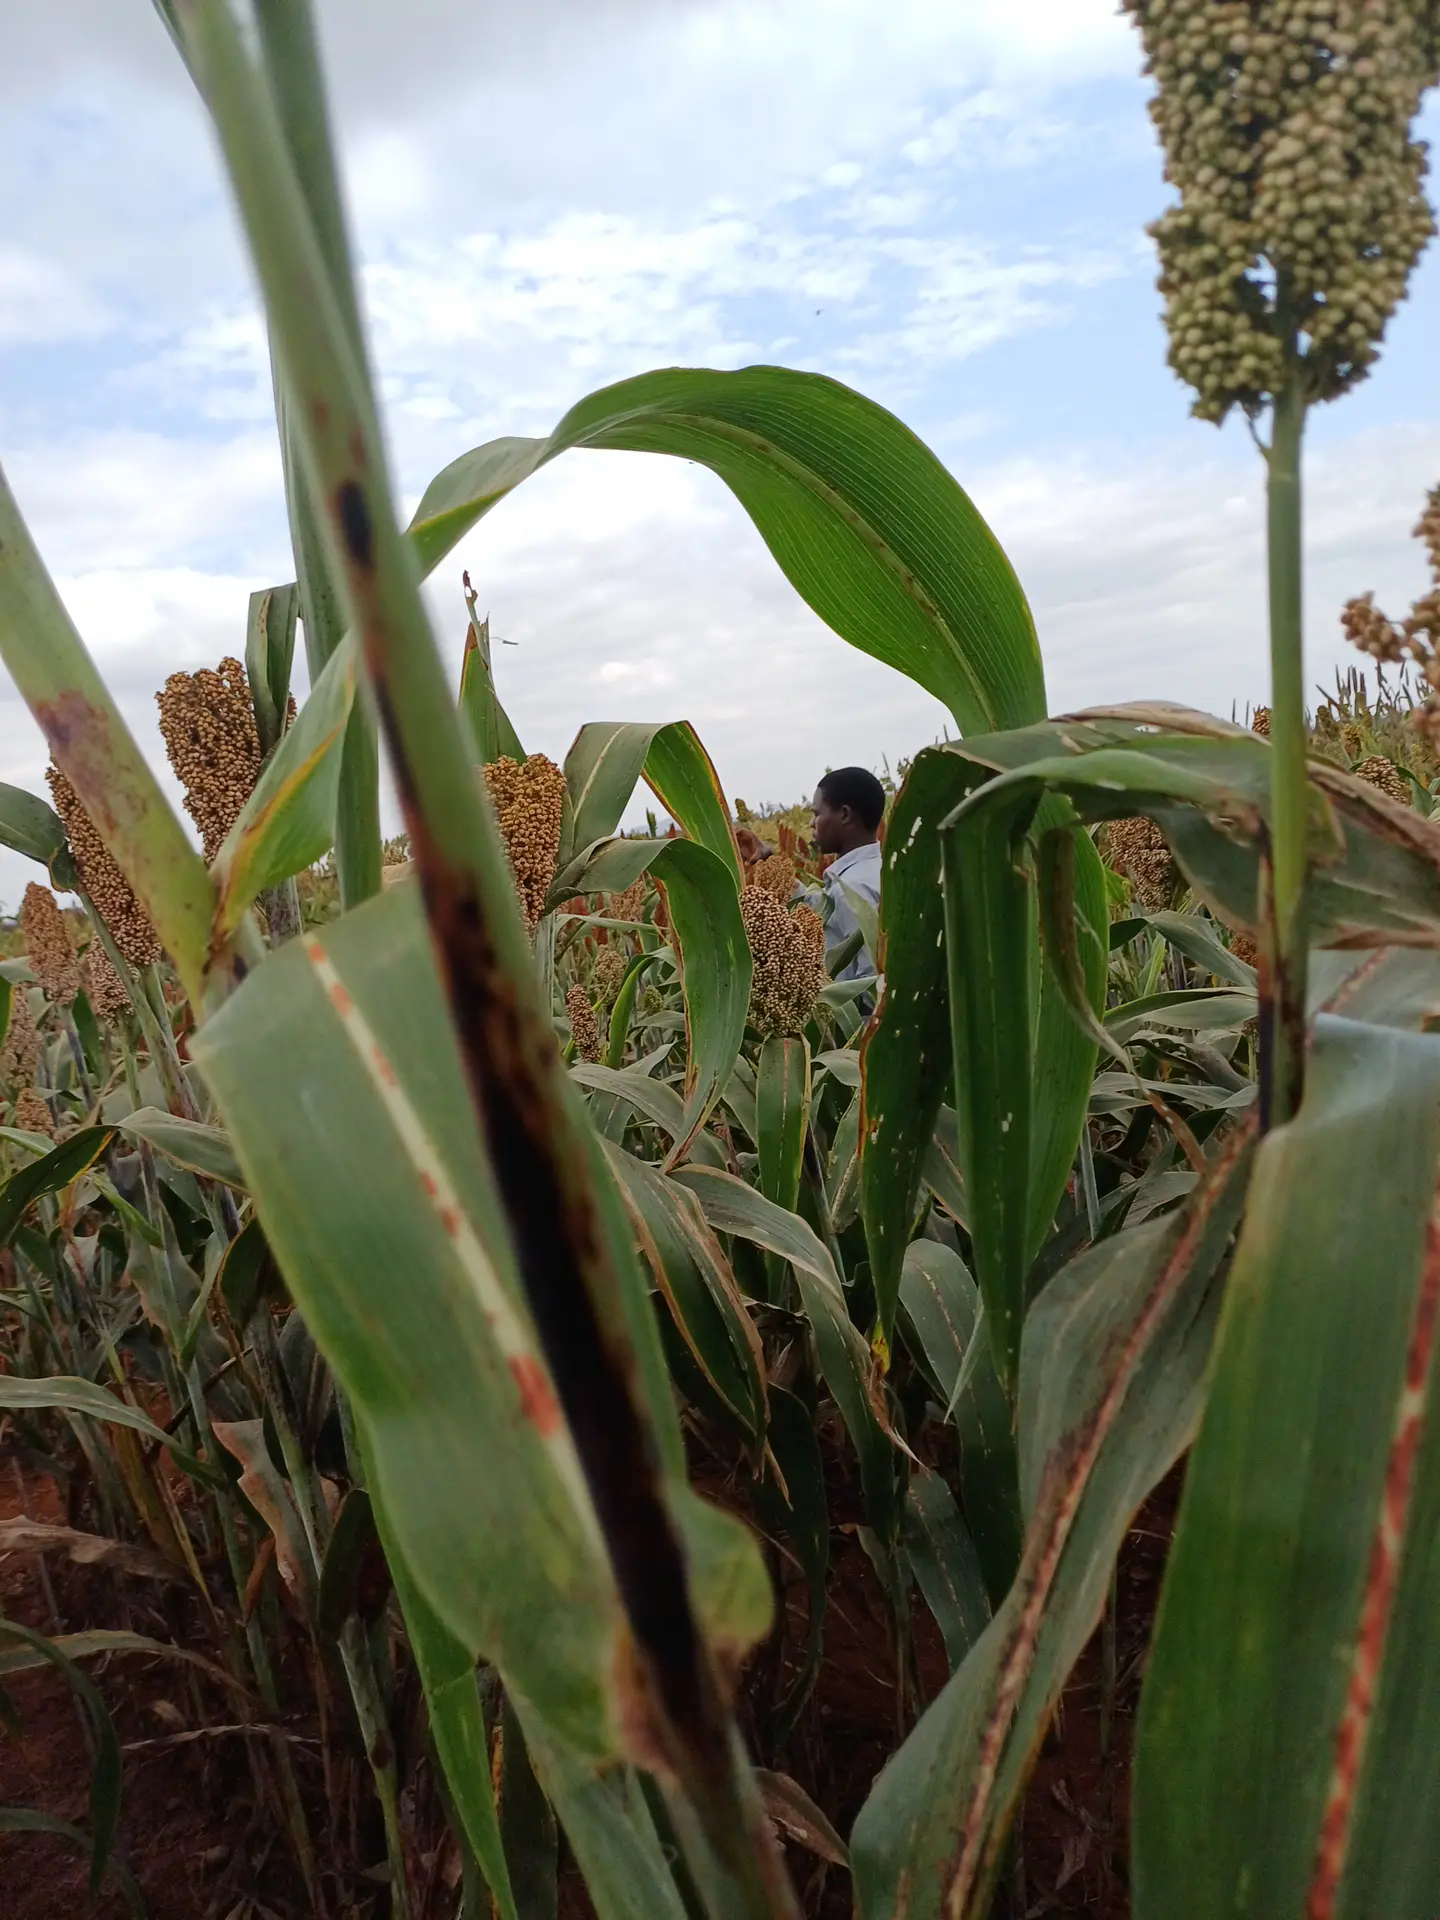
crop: sorghum
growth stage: filling grain
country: Kenya
